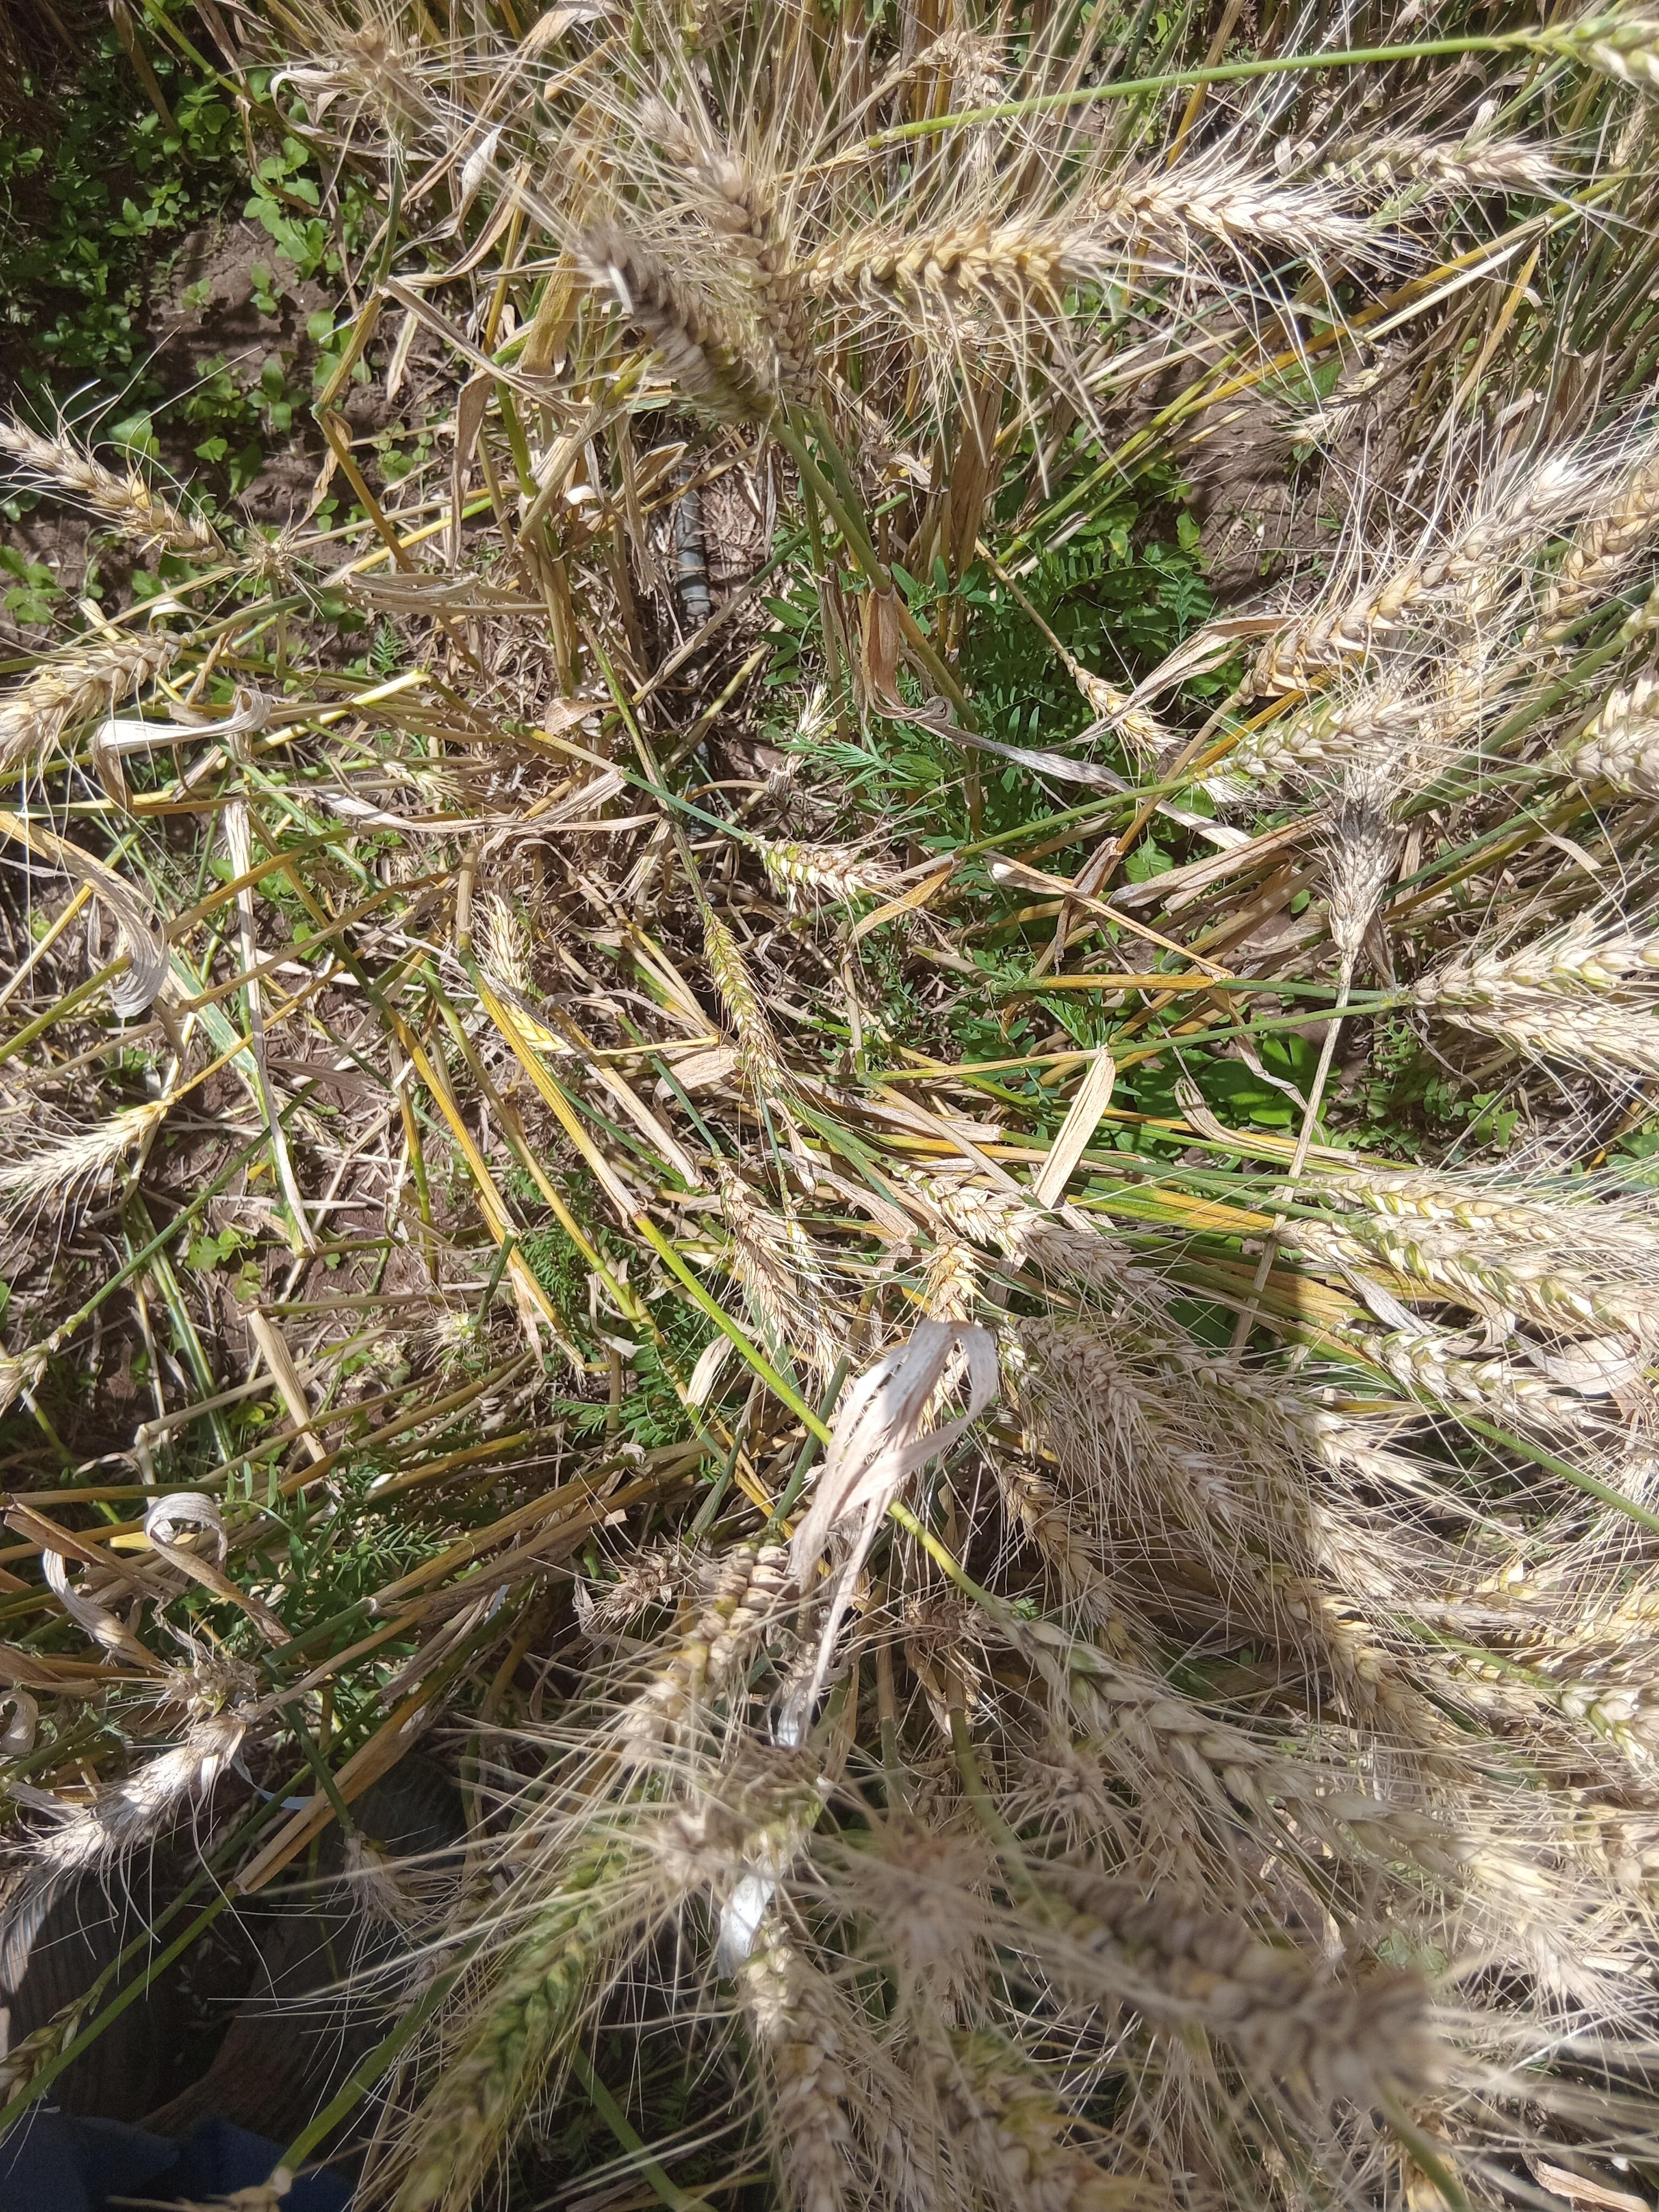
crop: wheat
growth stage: maturity
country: Kenya
